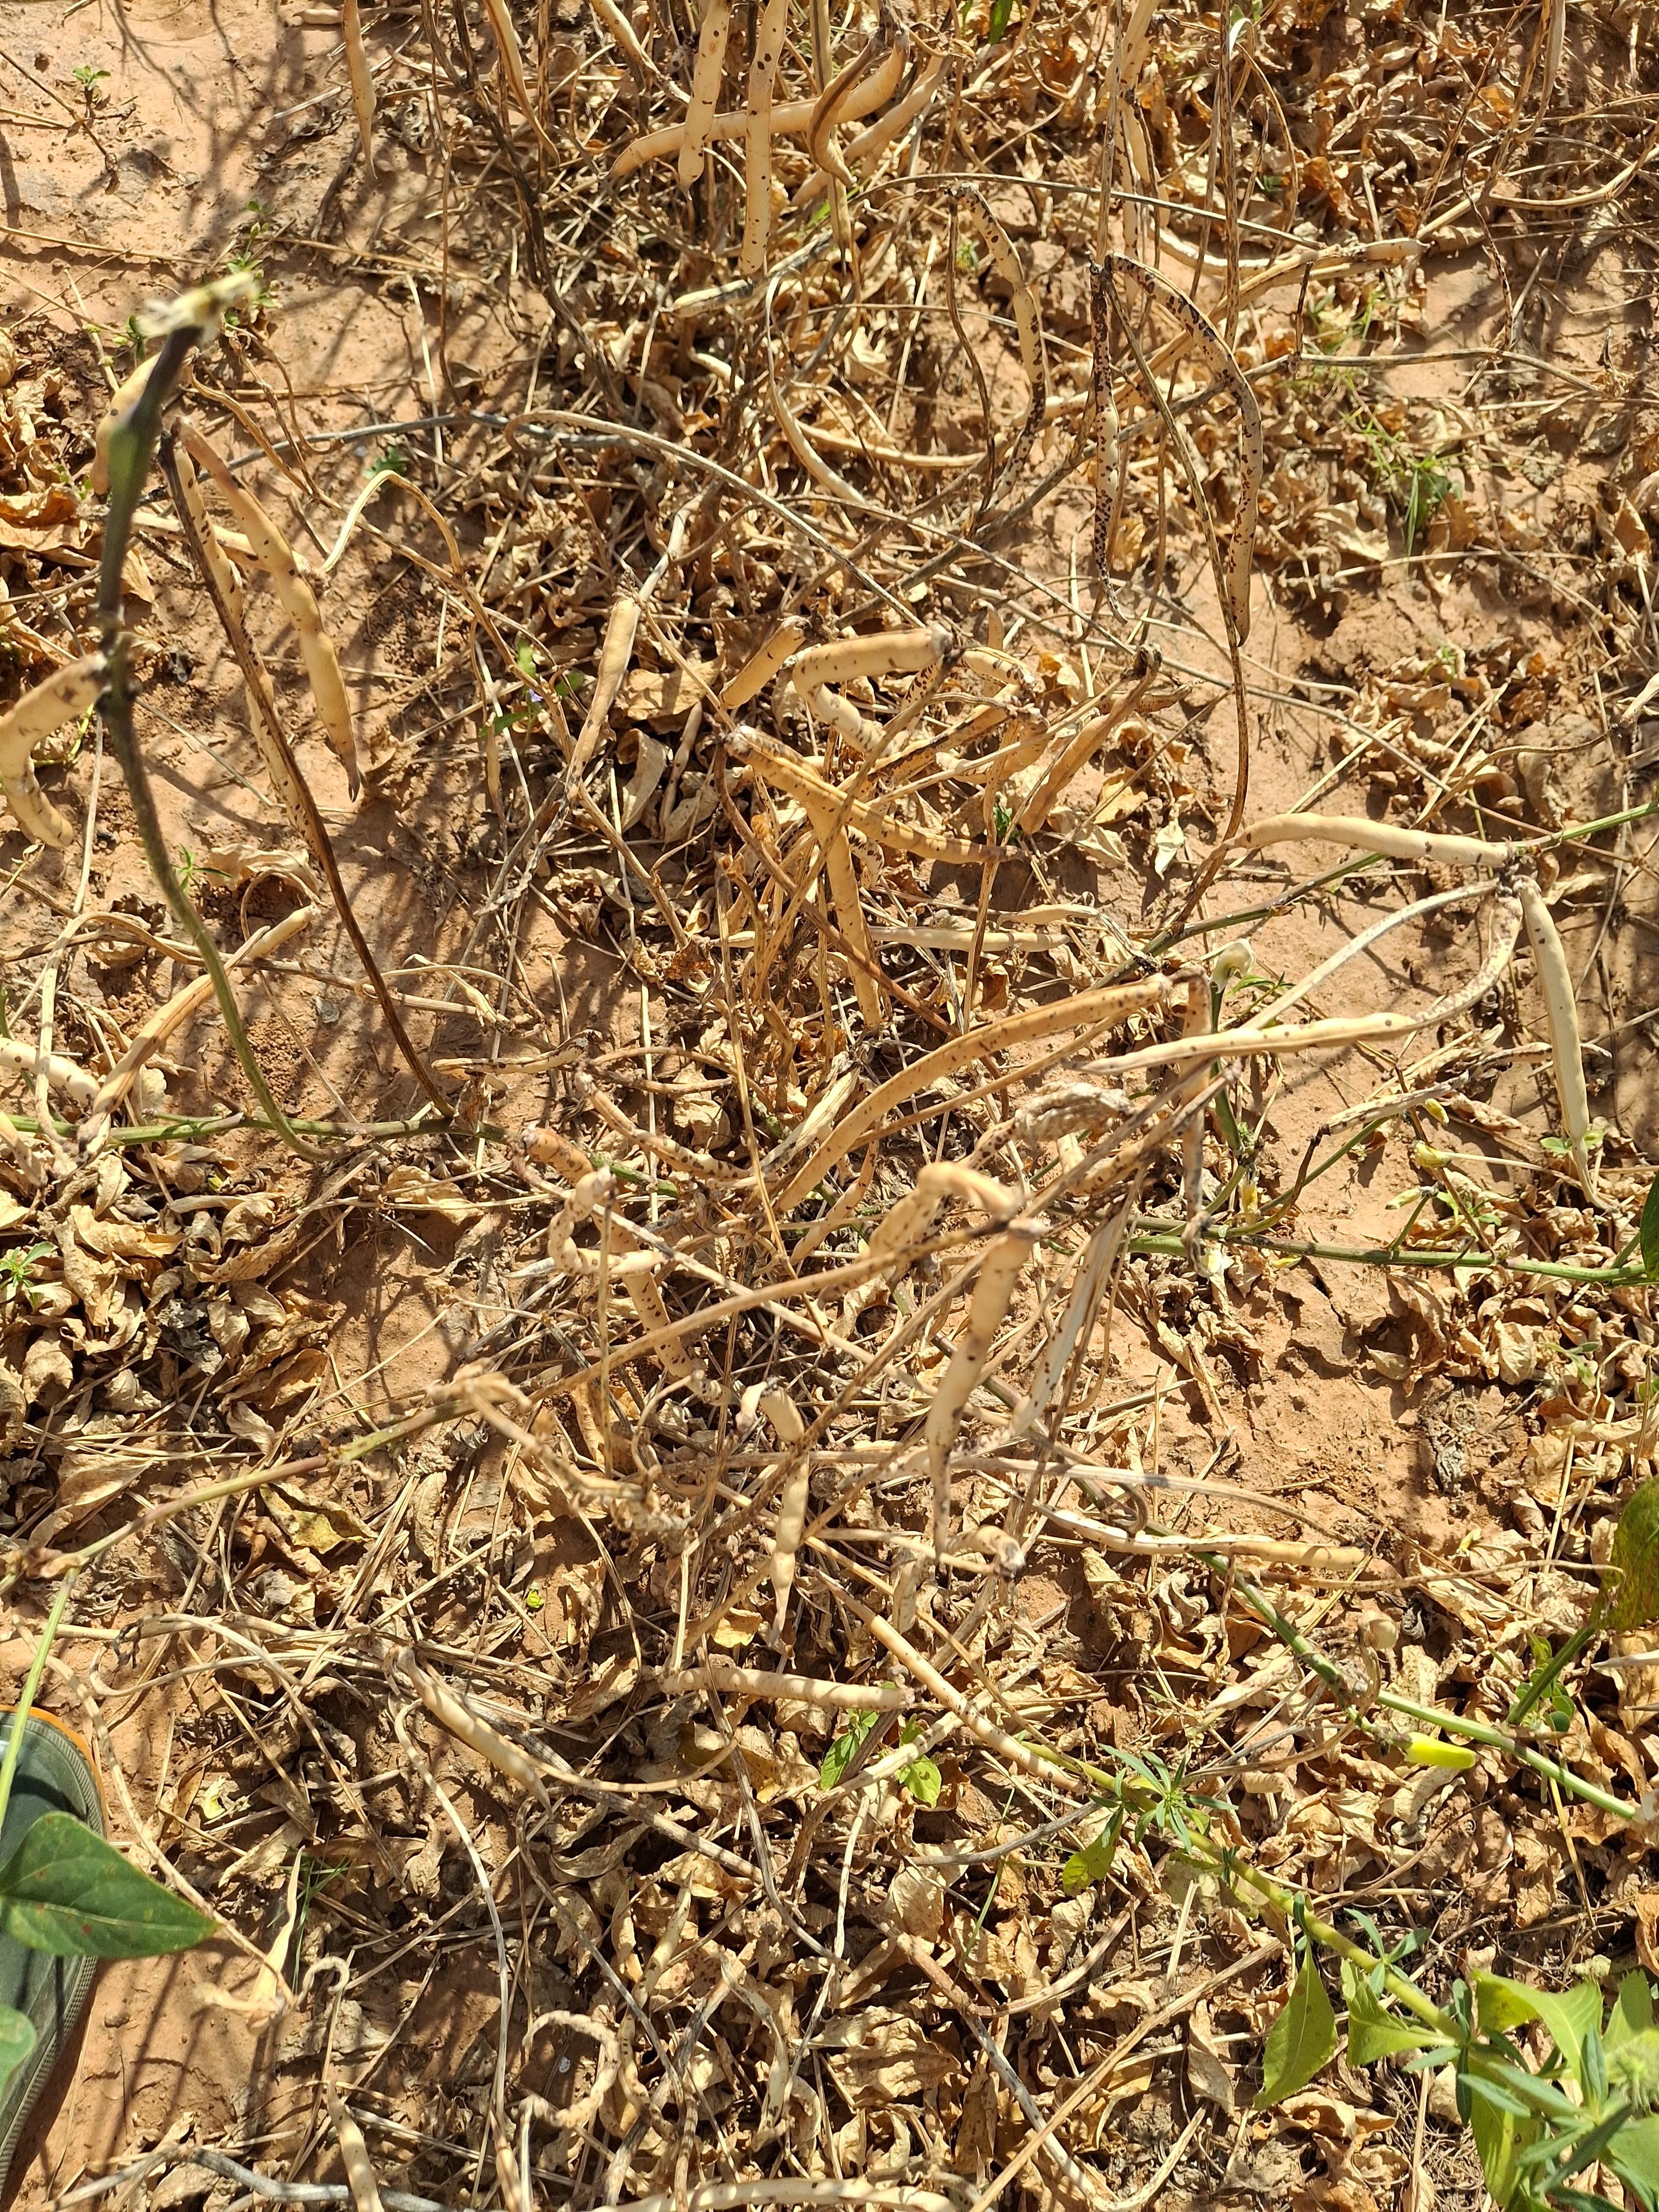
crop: cowpea
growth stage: maturity
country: Nigeria
